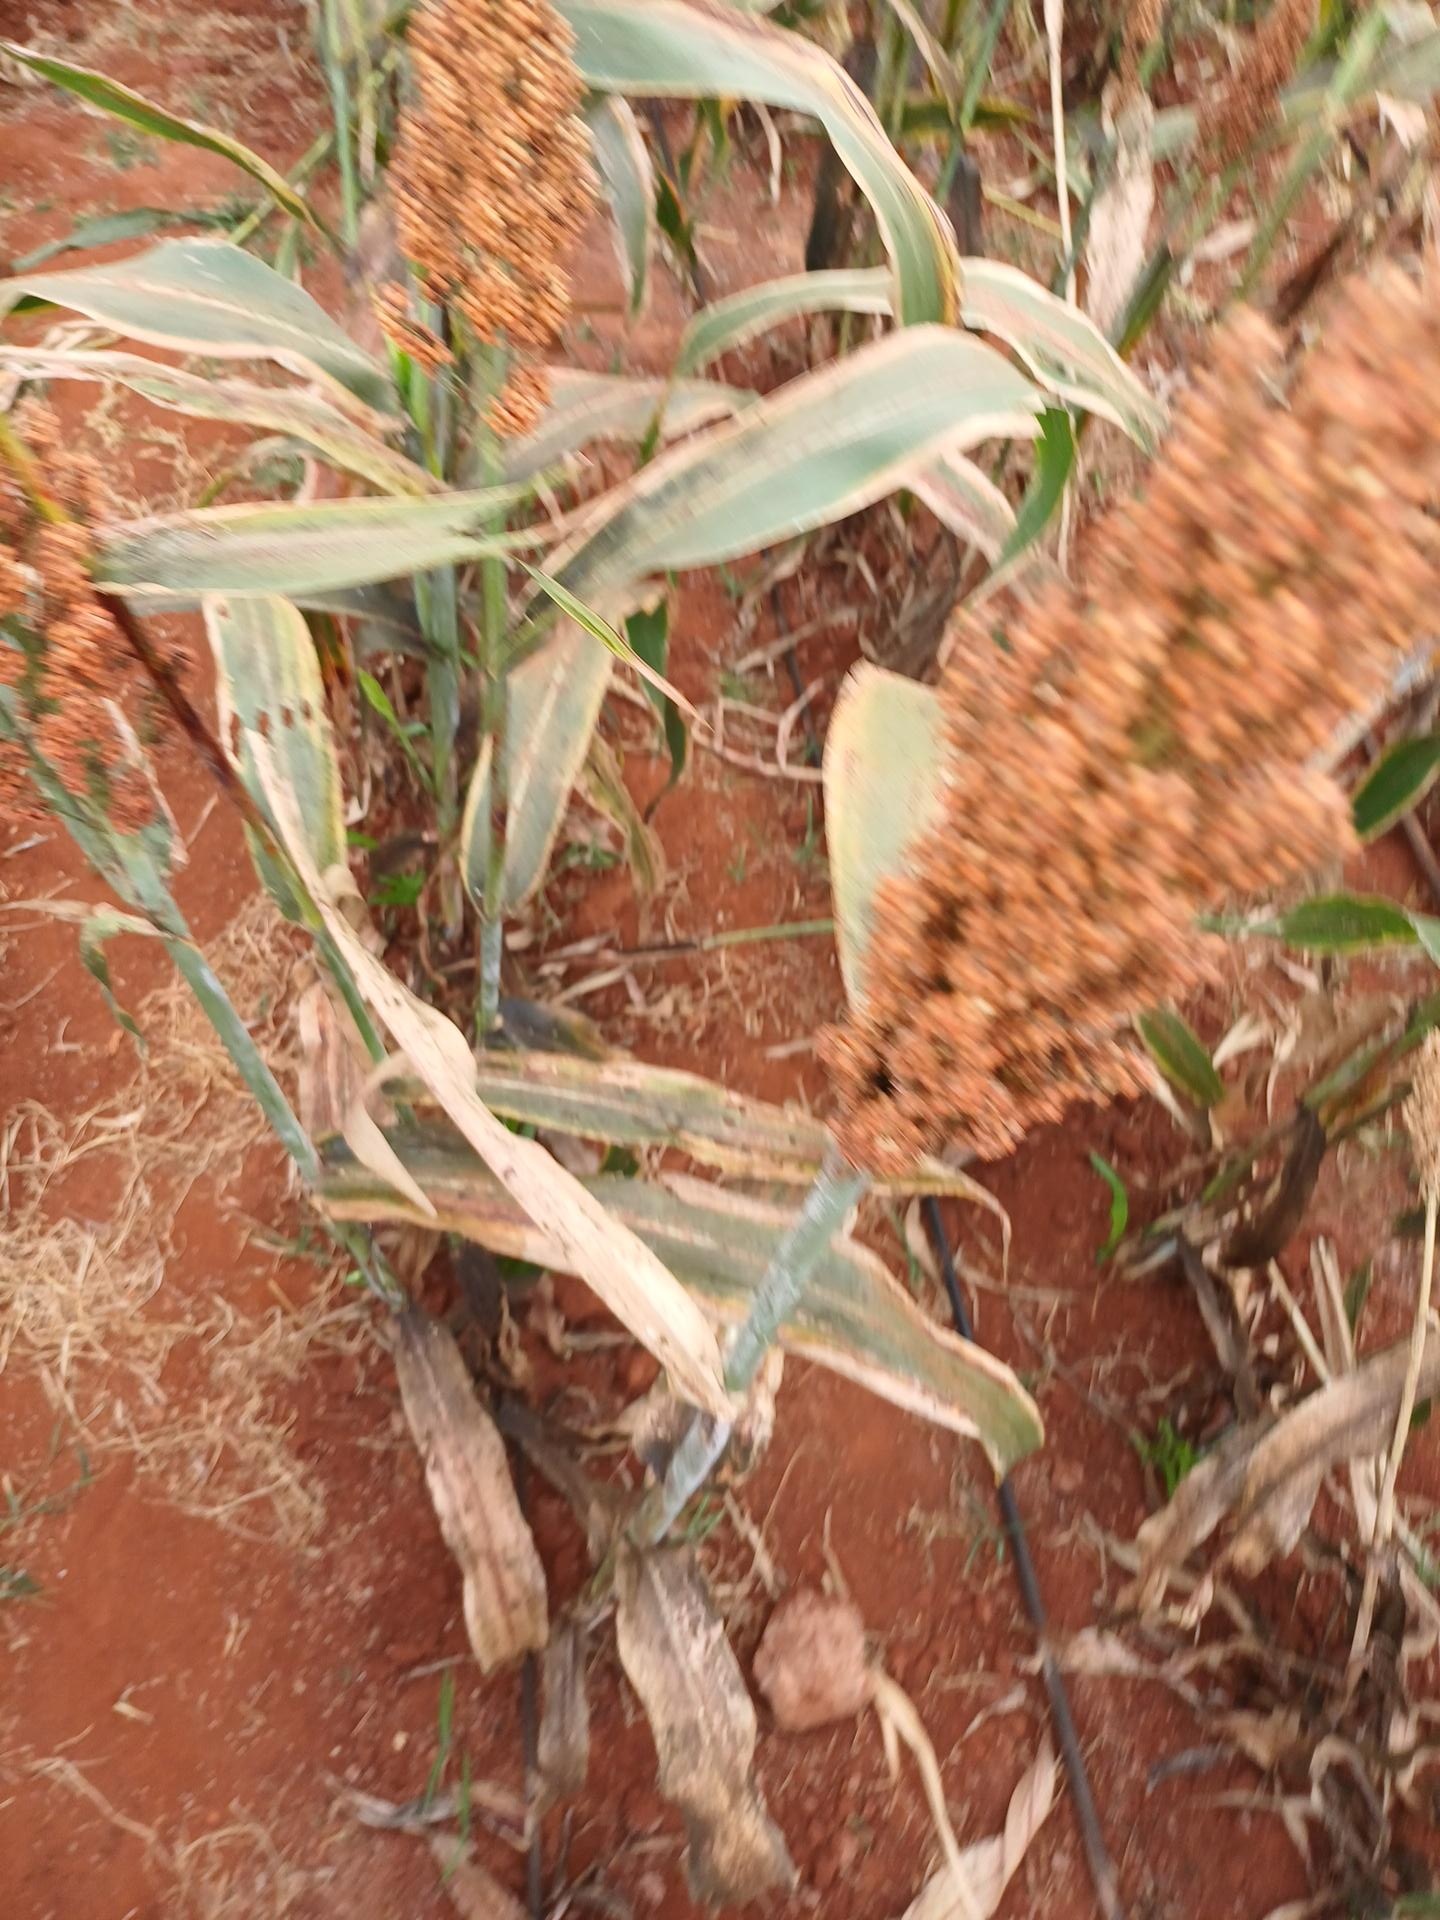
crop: sorghum
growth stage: maturity
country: Kenya
